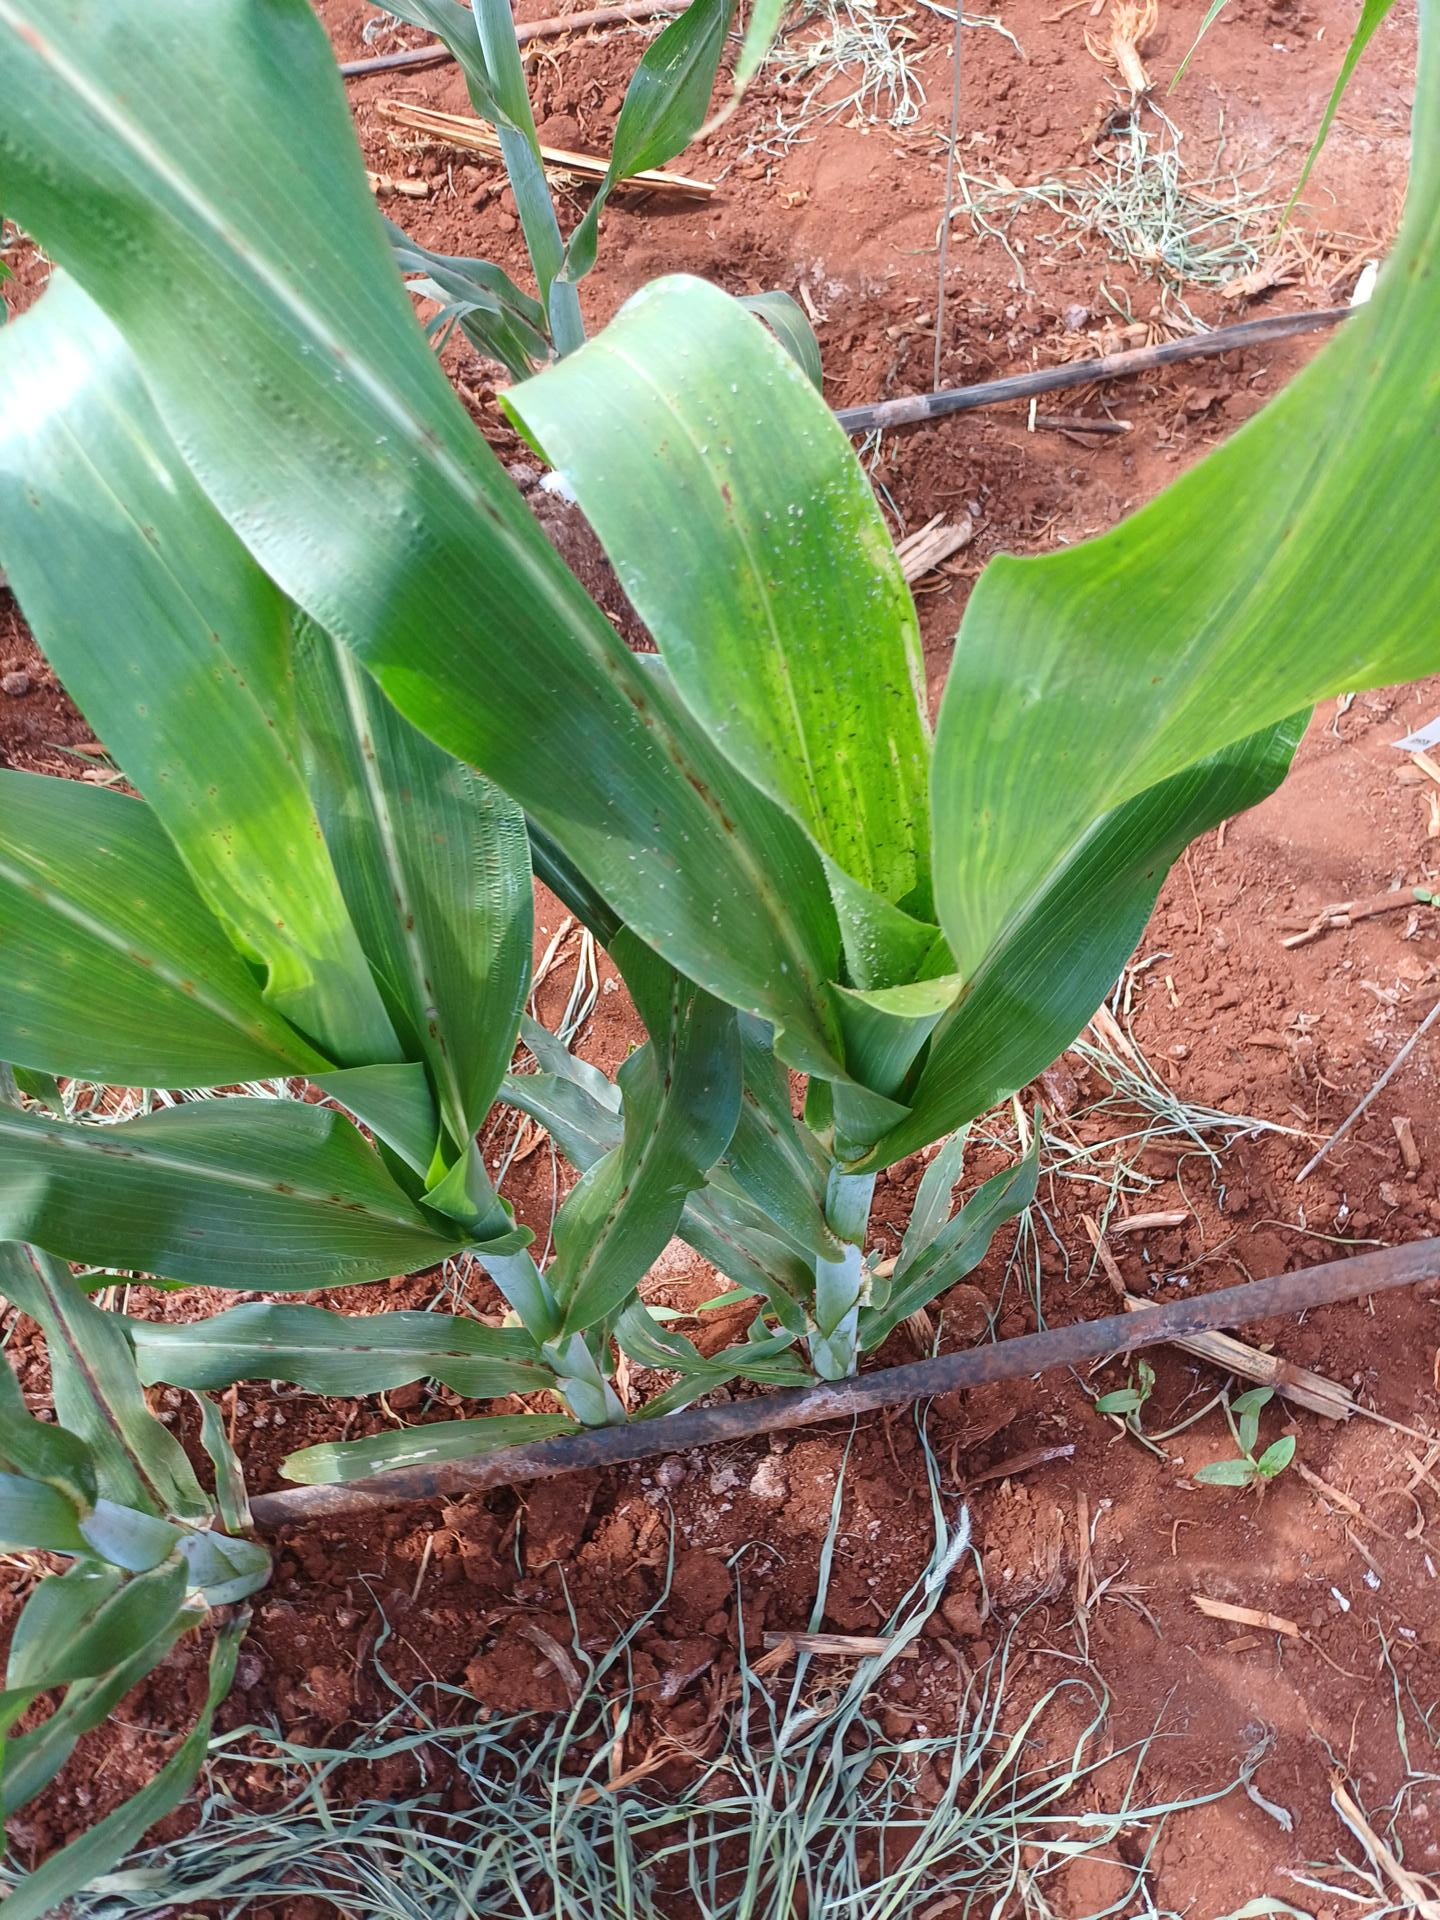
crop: sorghum
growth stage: vegetative
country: Kenya
